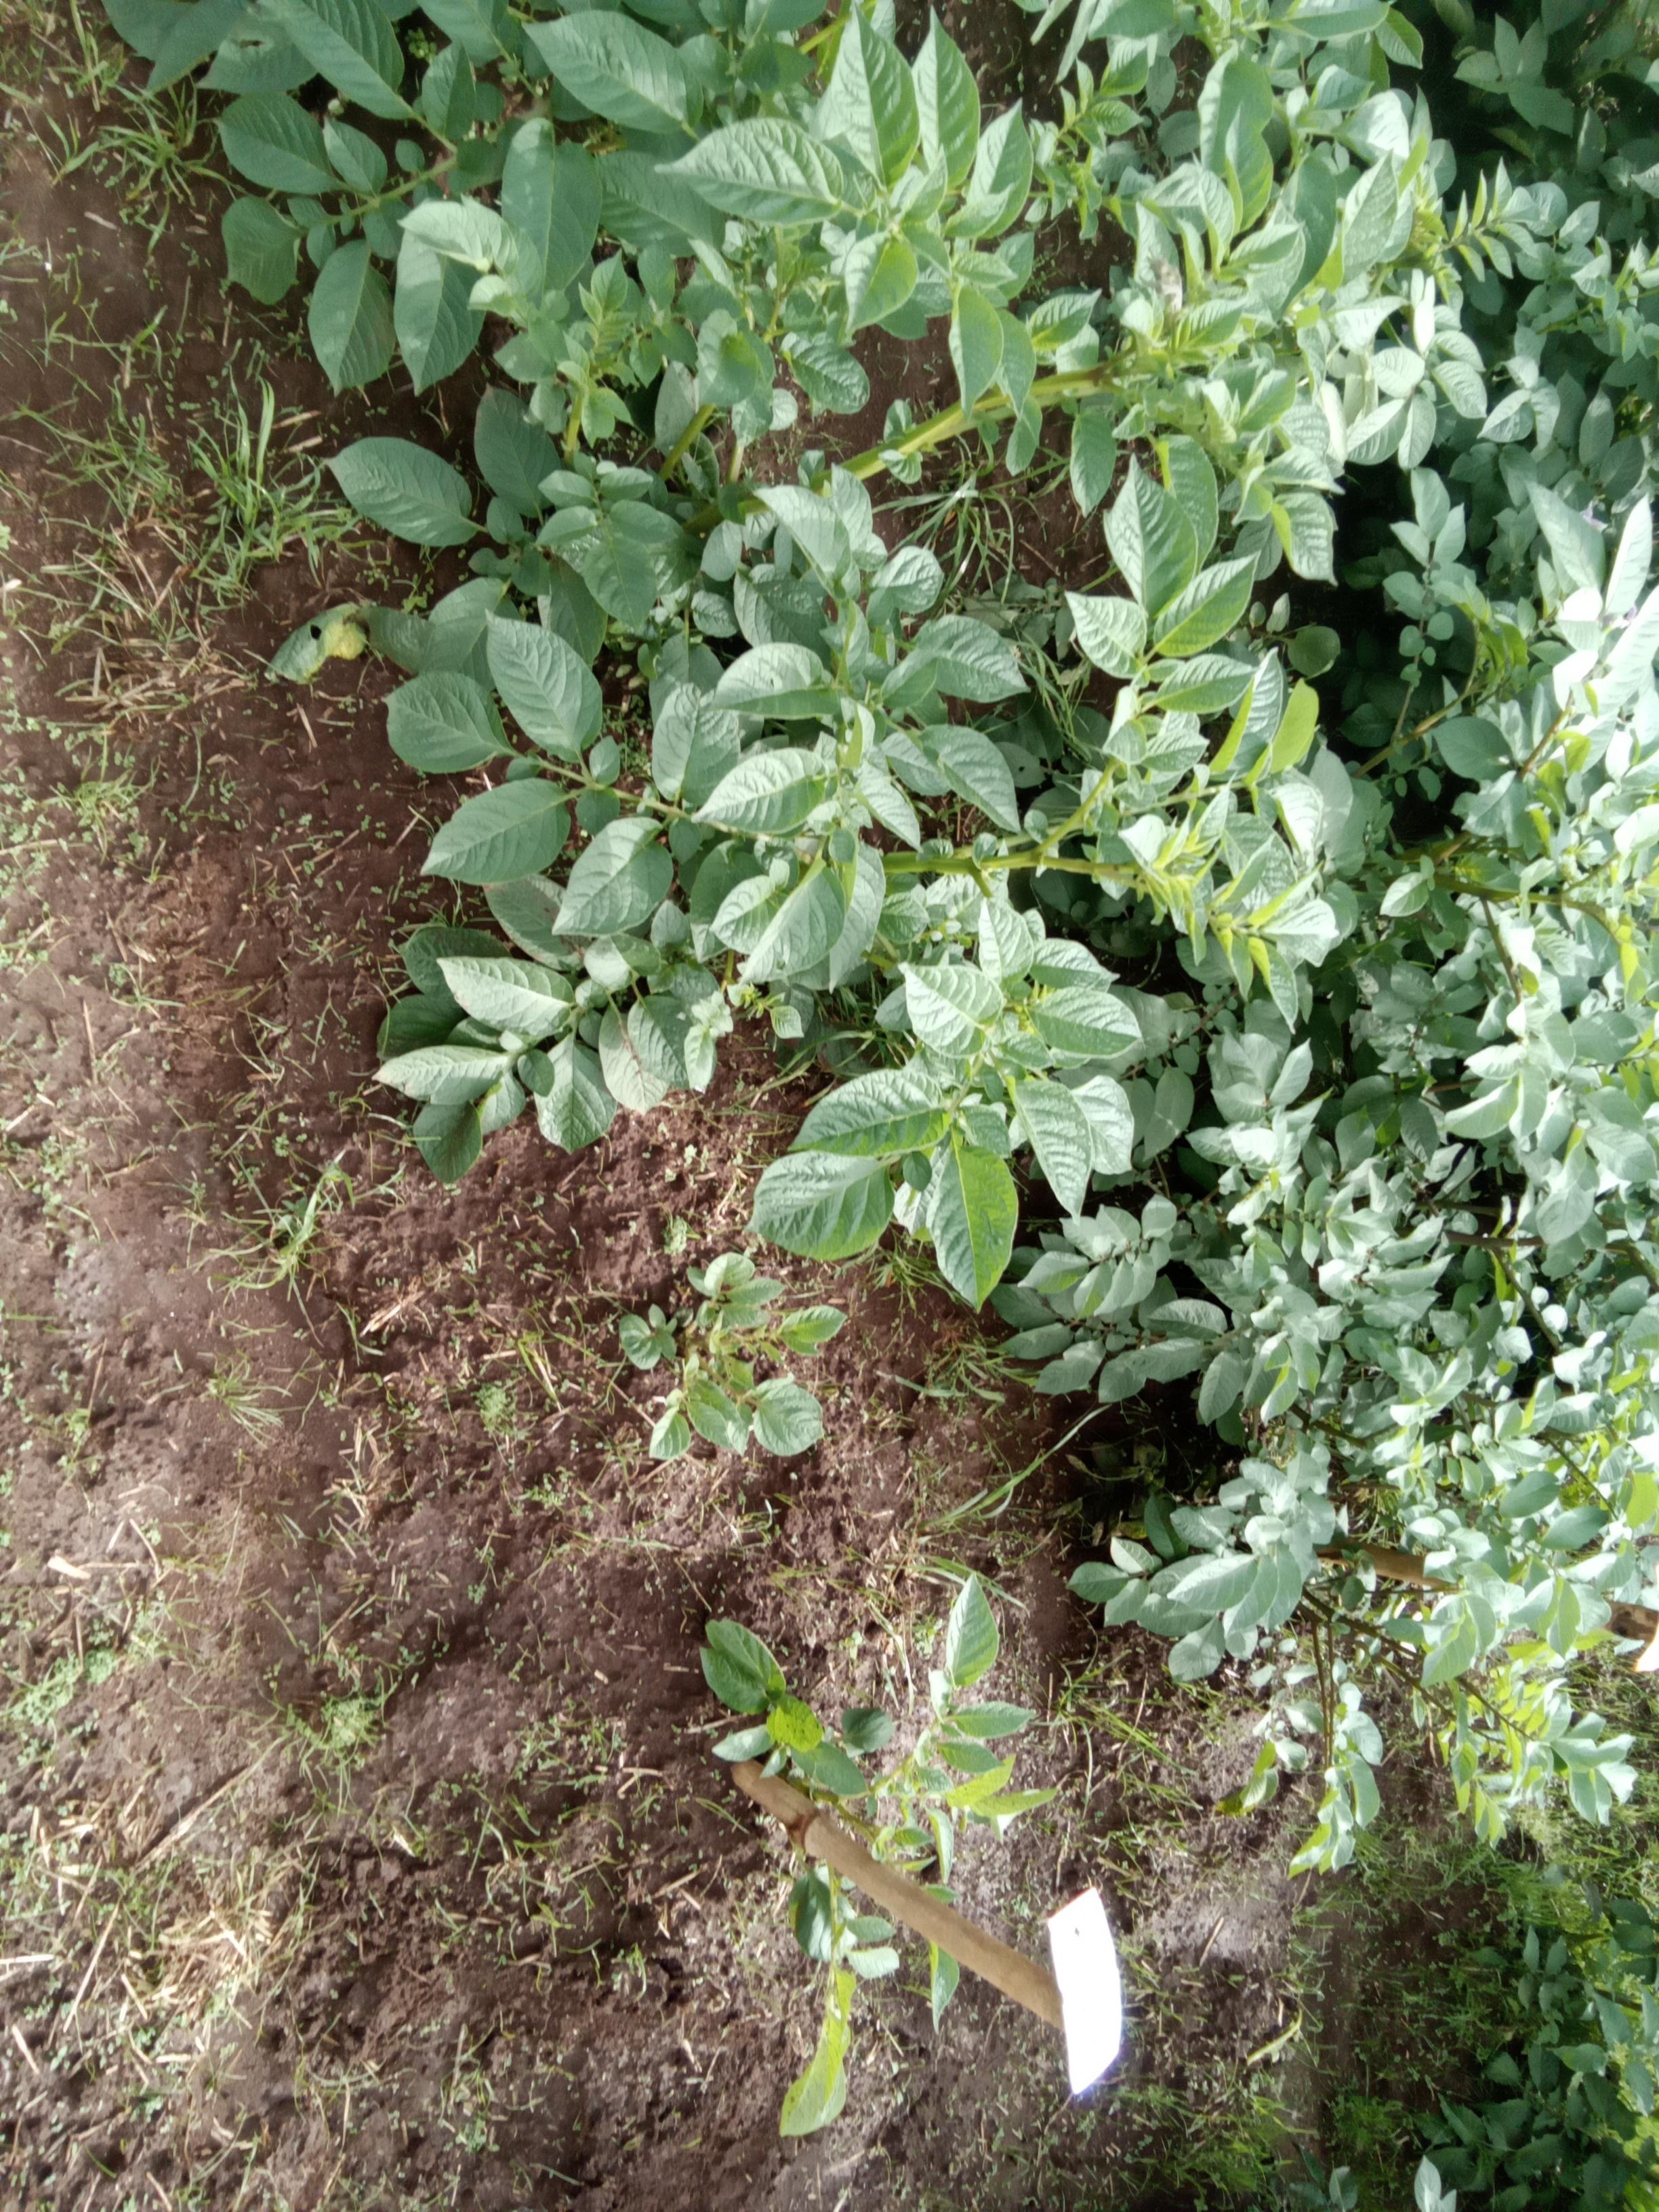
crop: potato
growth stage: flowering
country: Kenya
